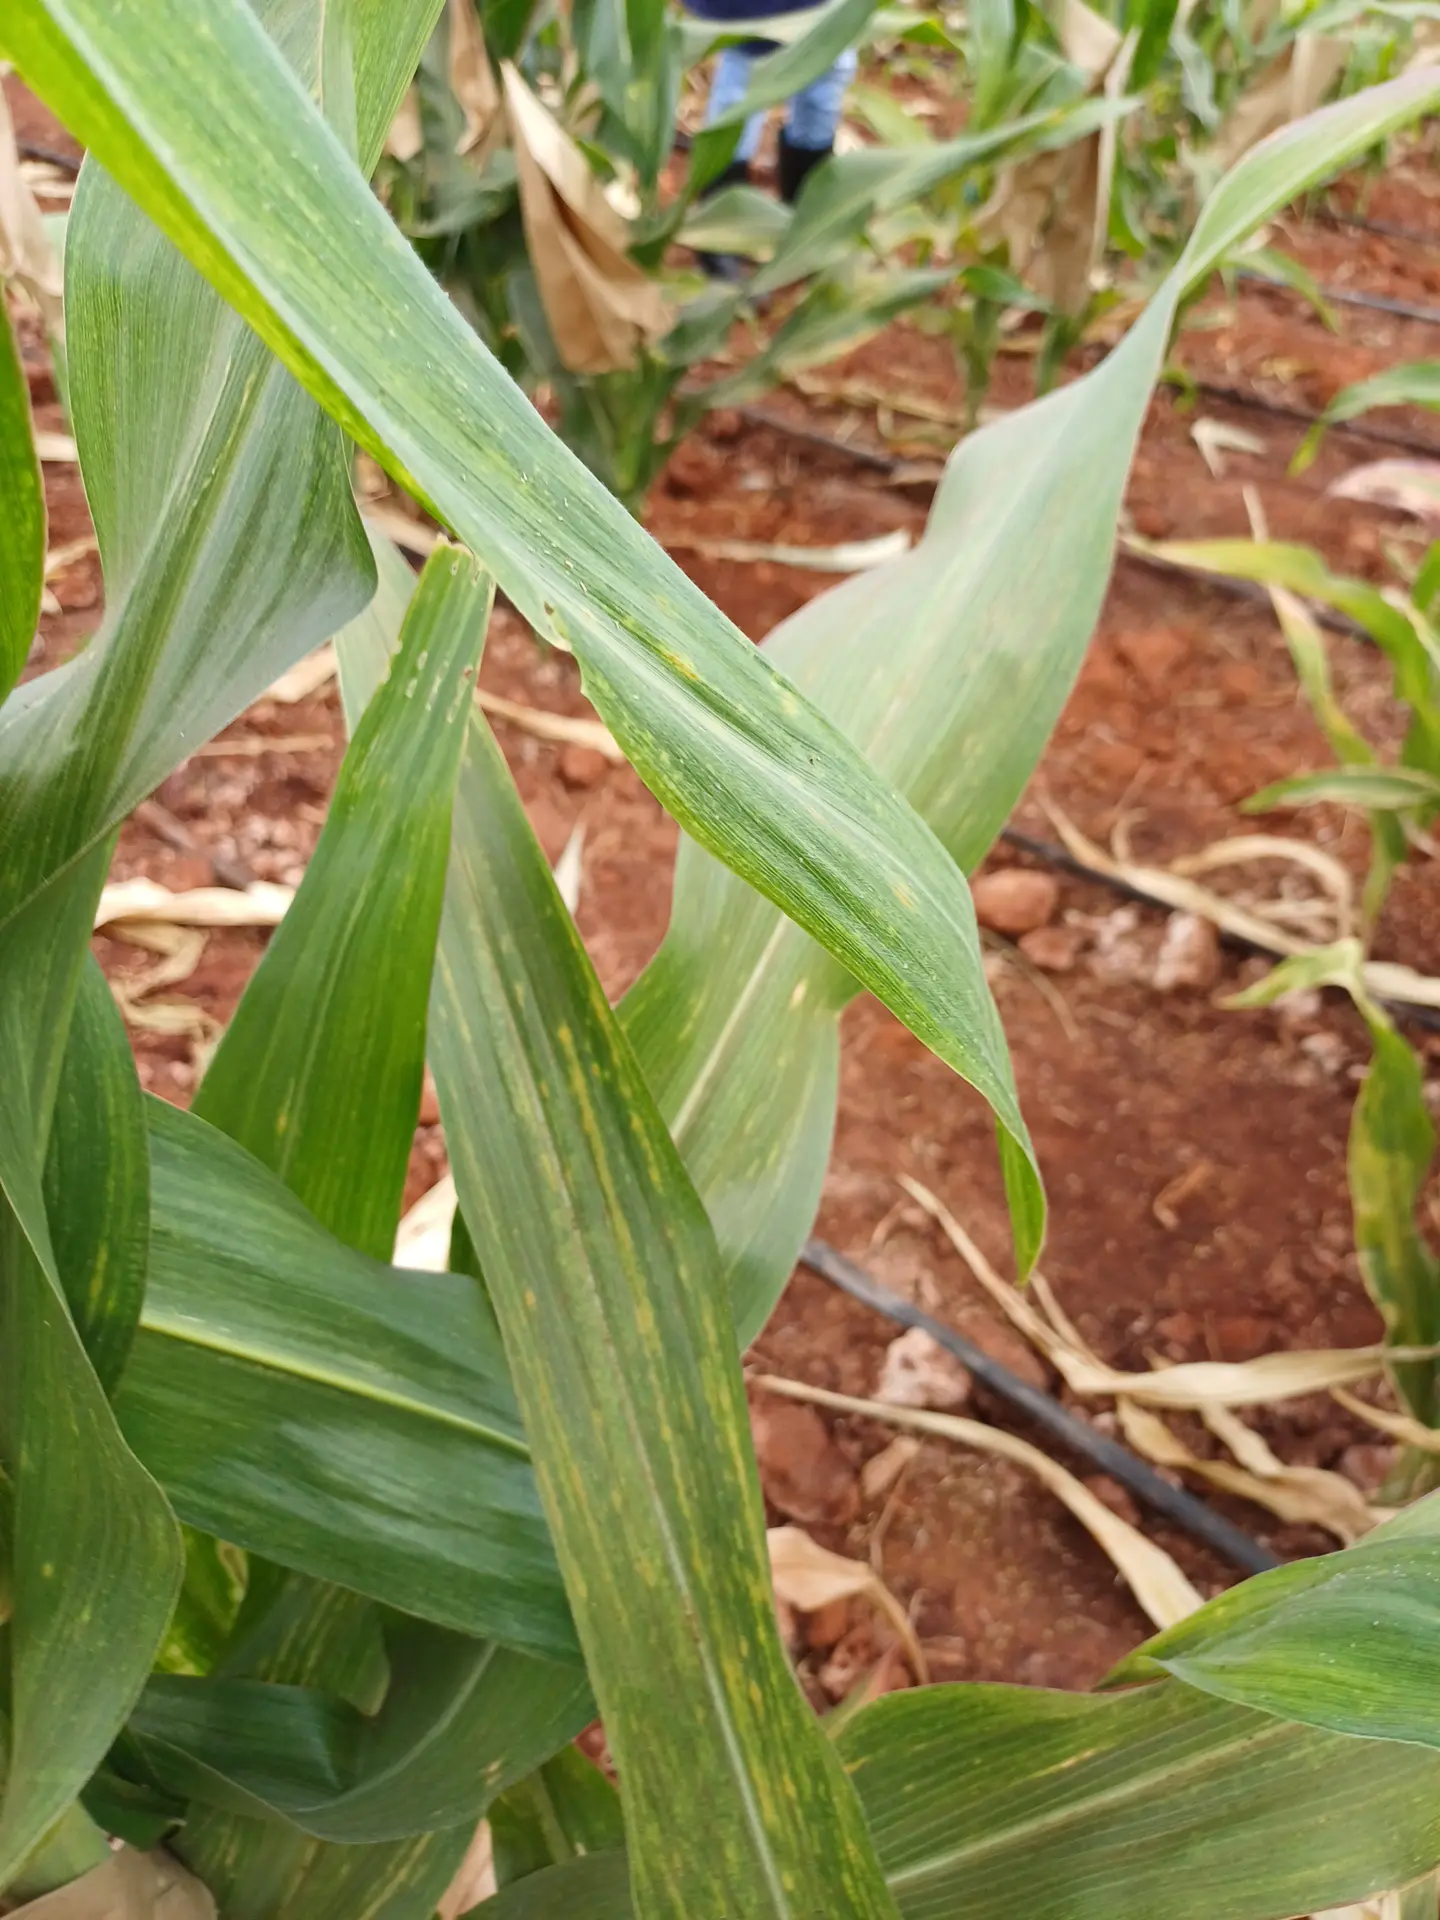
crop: maize
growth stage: flowering
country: Kenya
